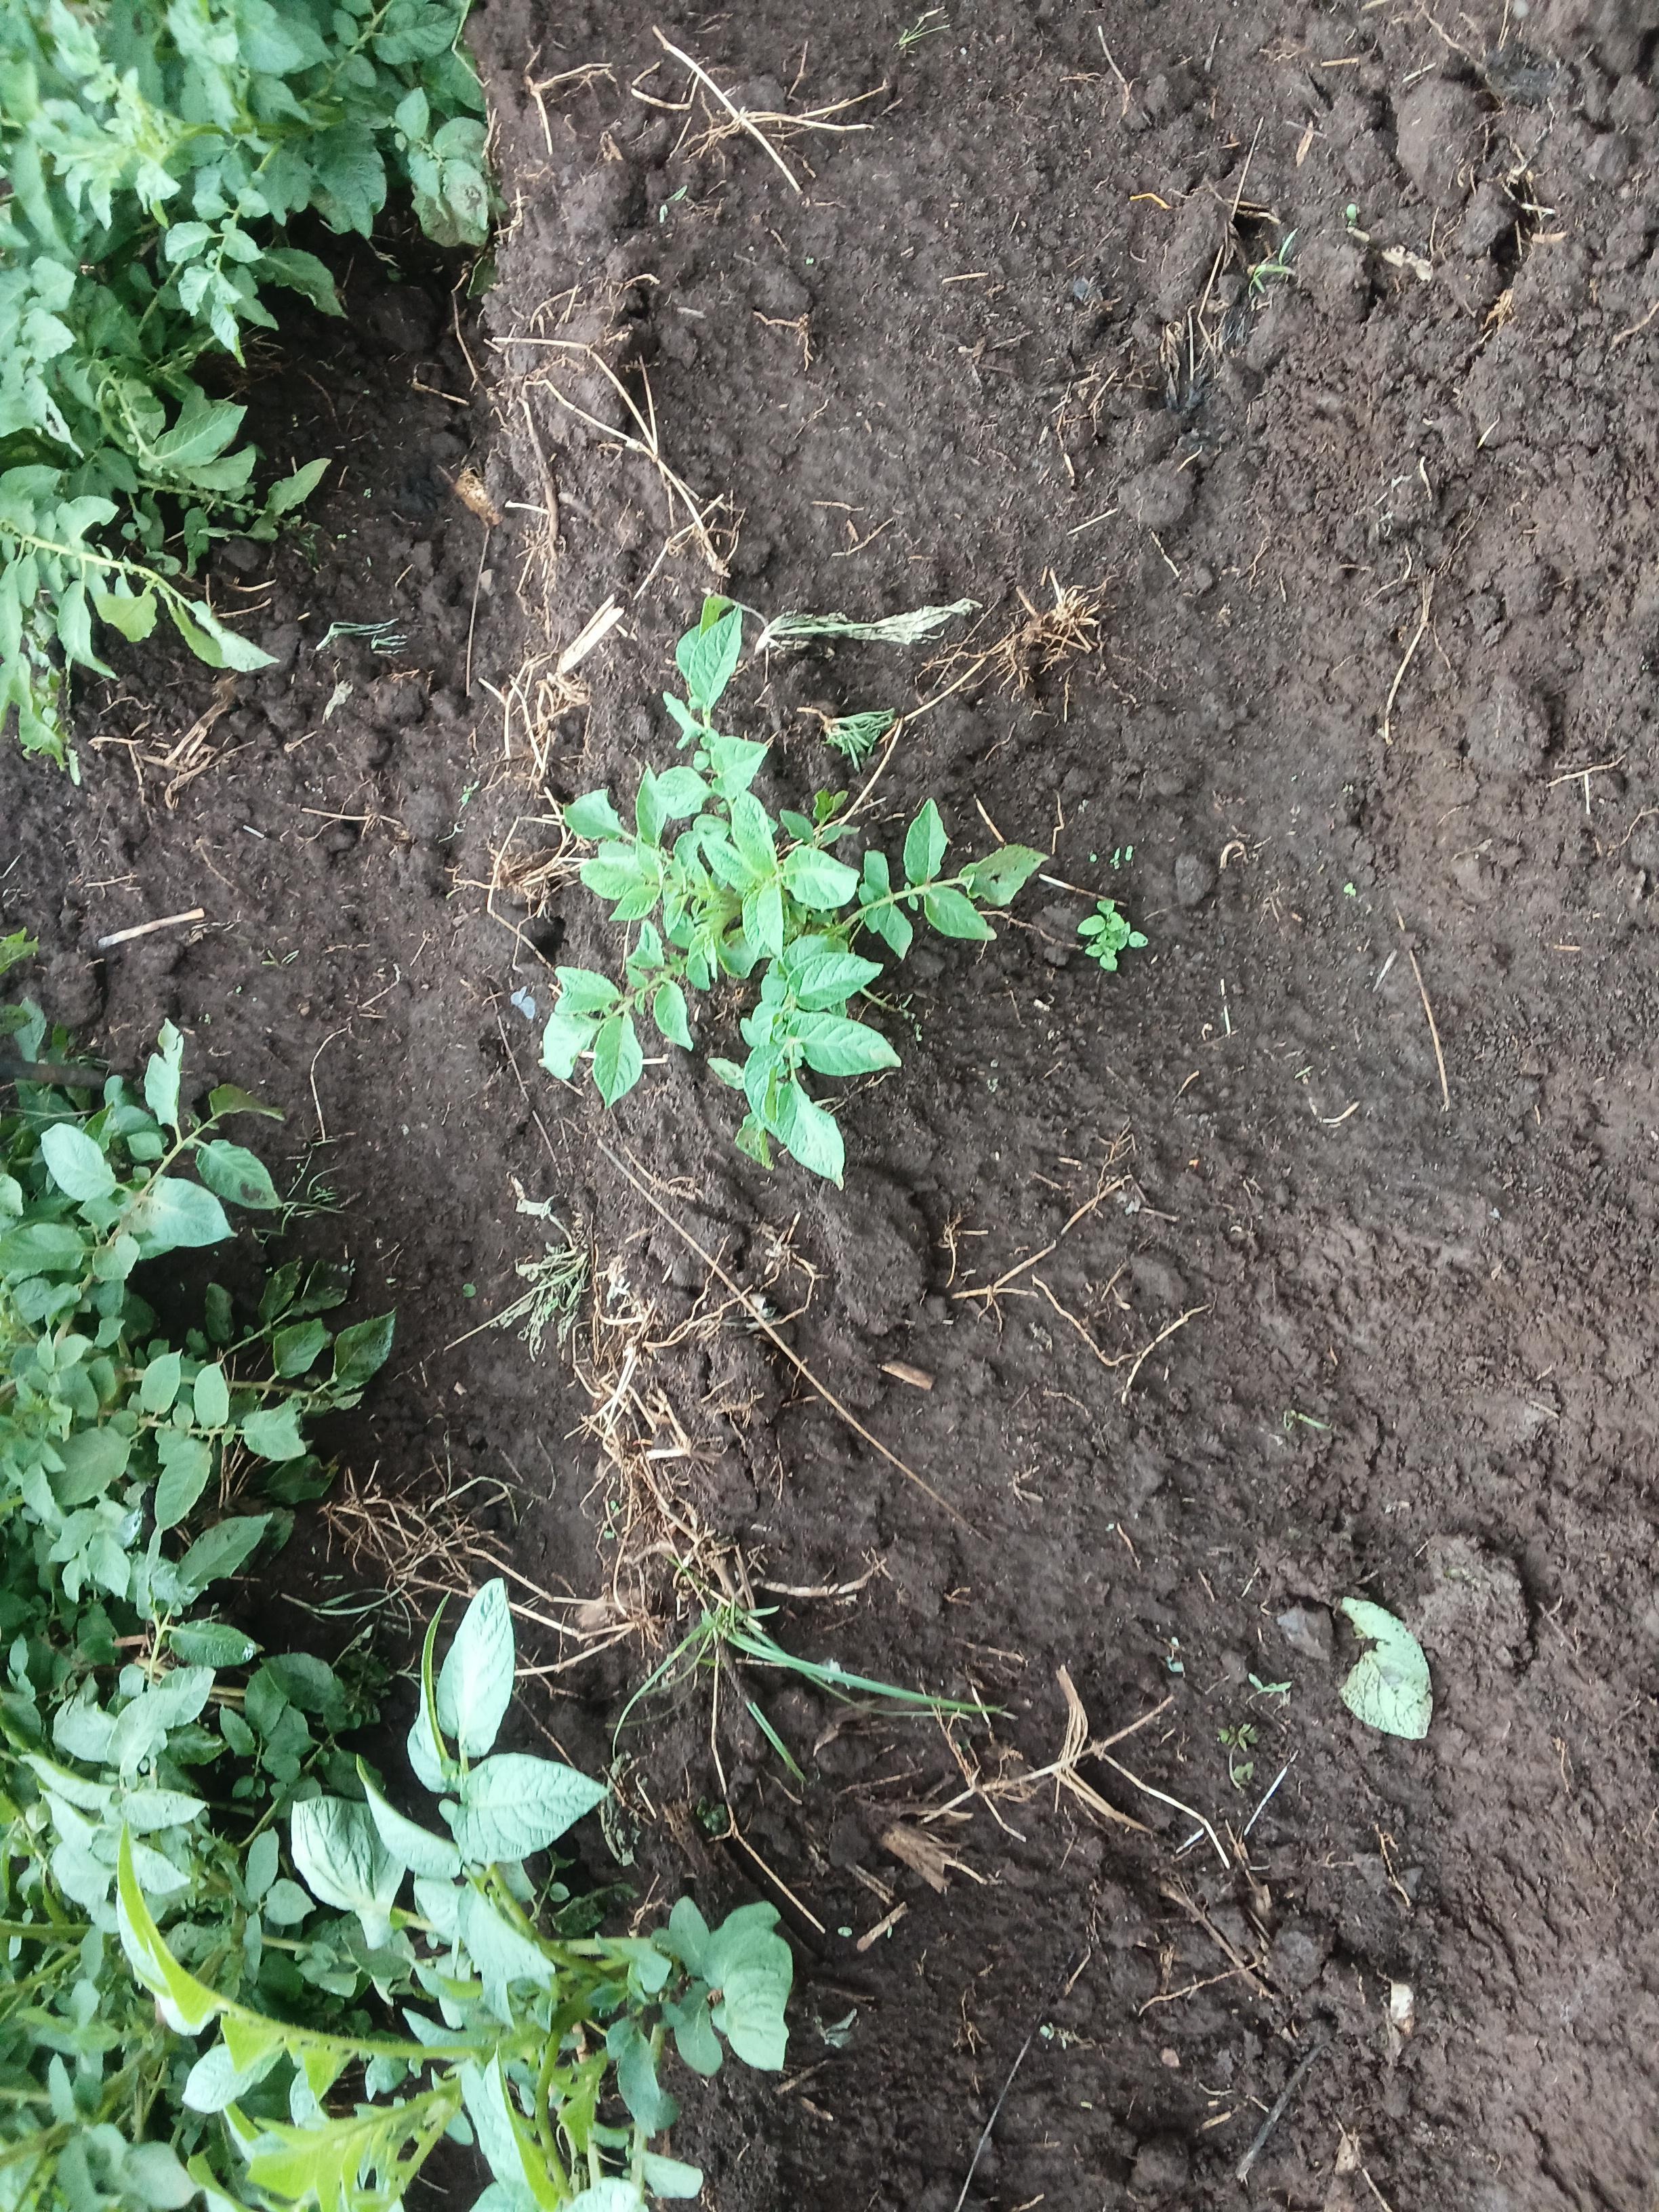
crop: potato
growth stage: vegetative
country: Kenya
